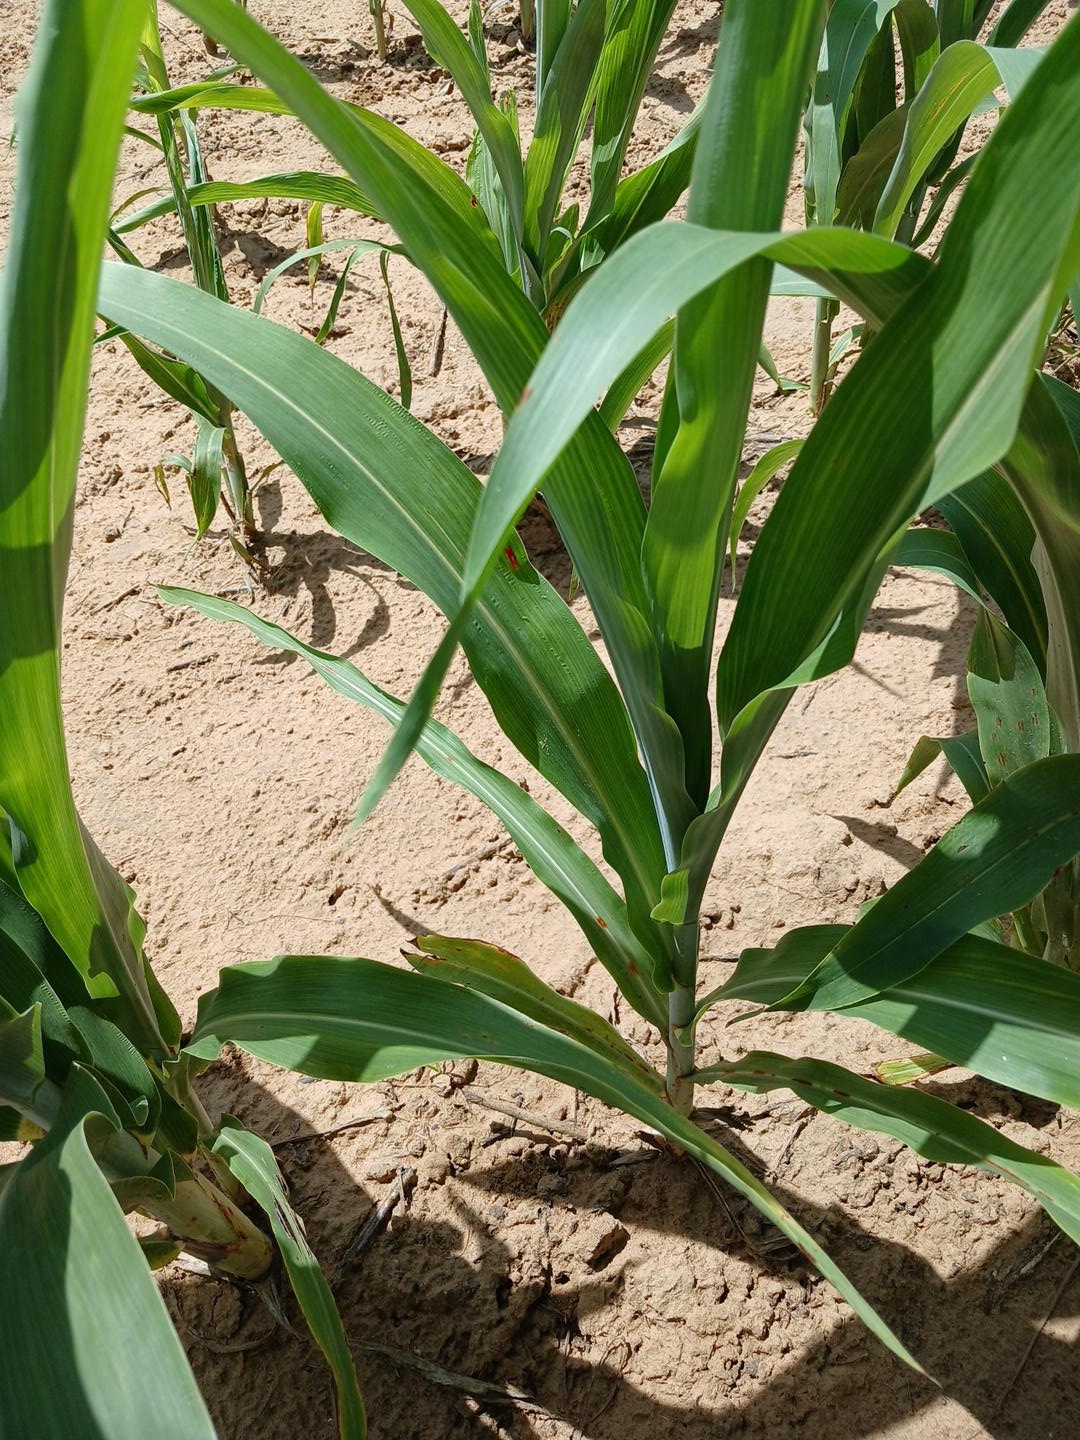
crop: sorghum
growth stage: vegetative
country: Senegal
